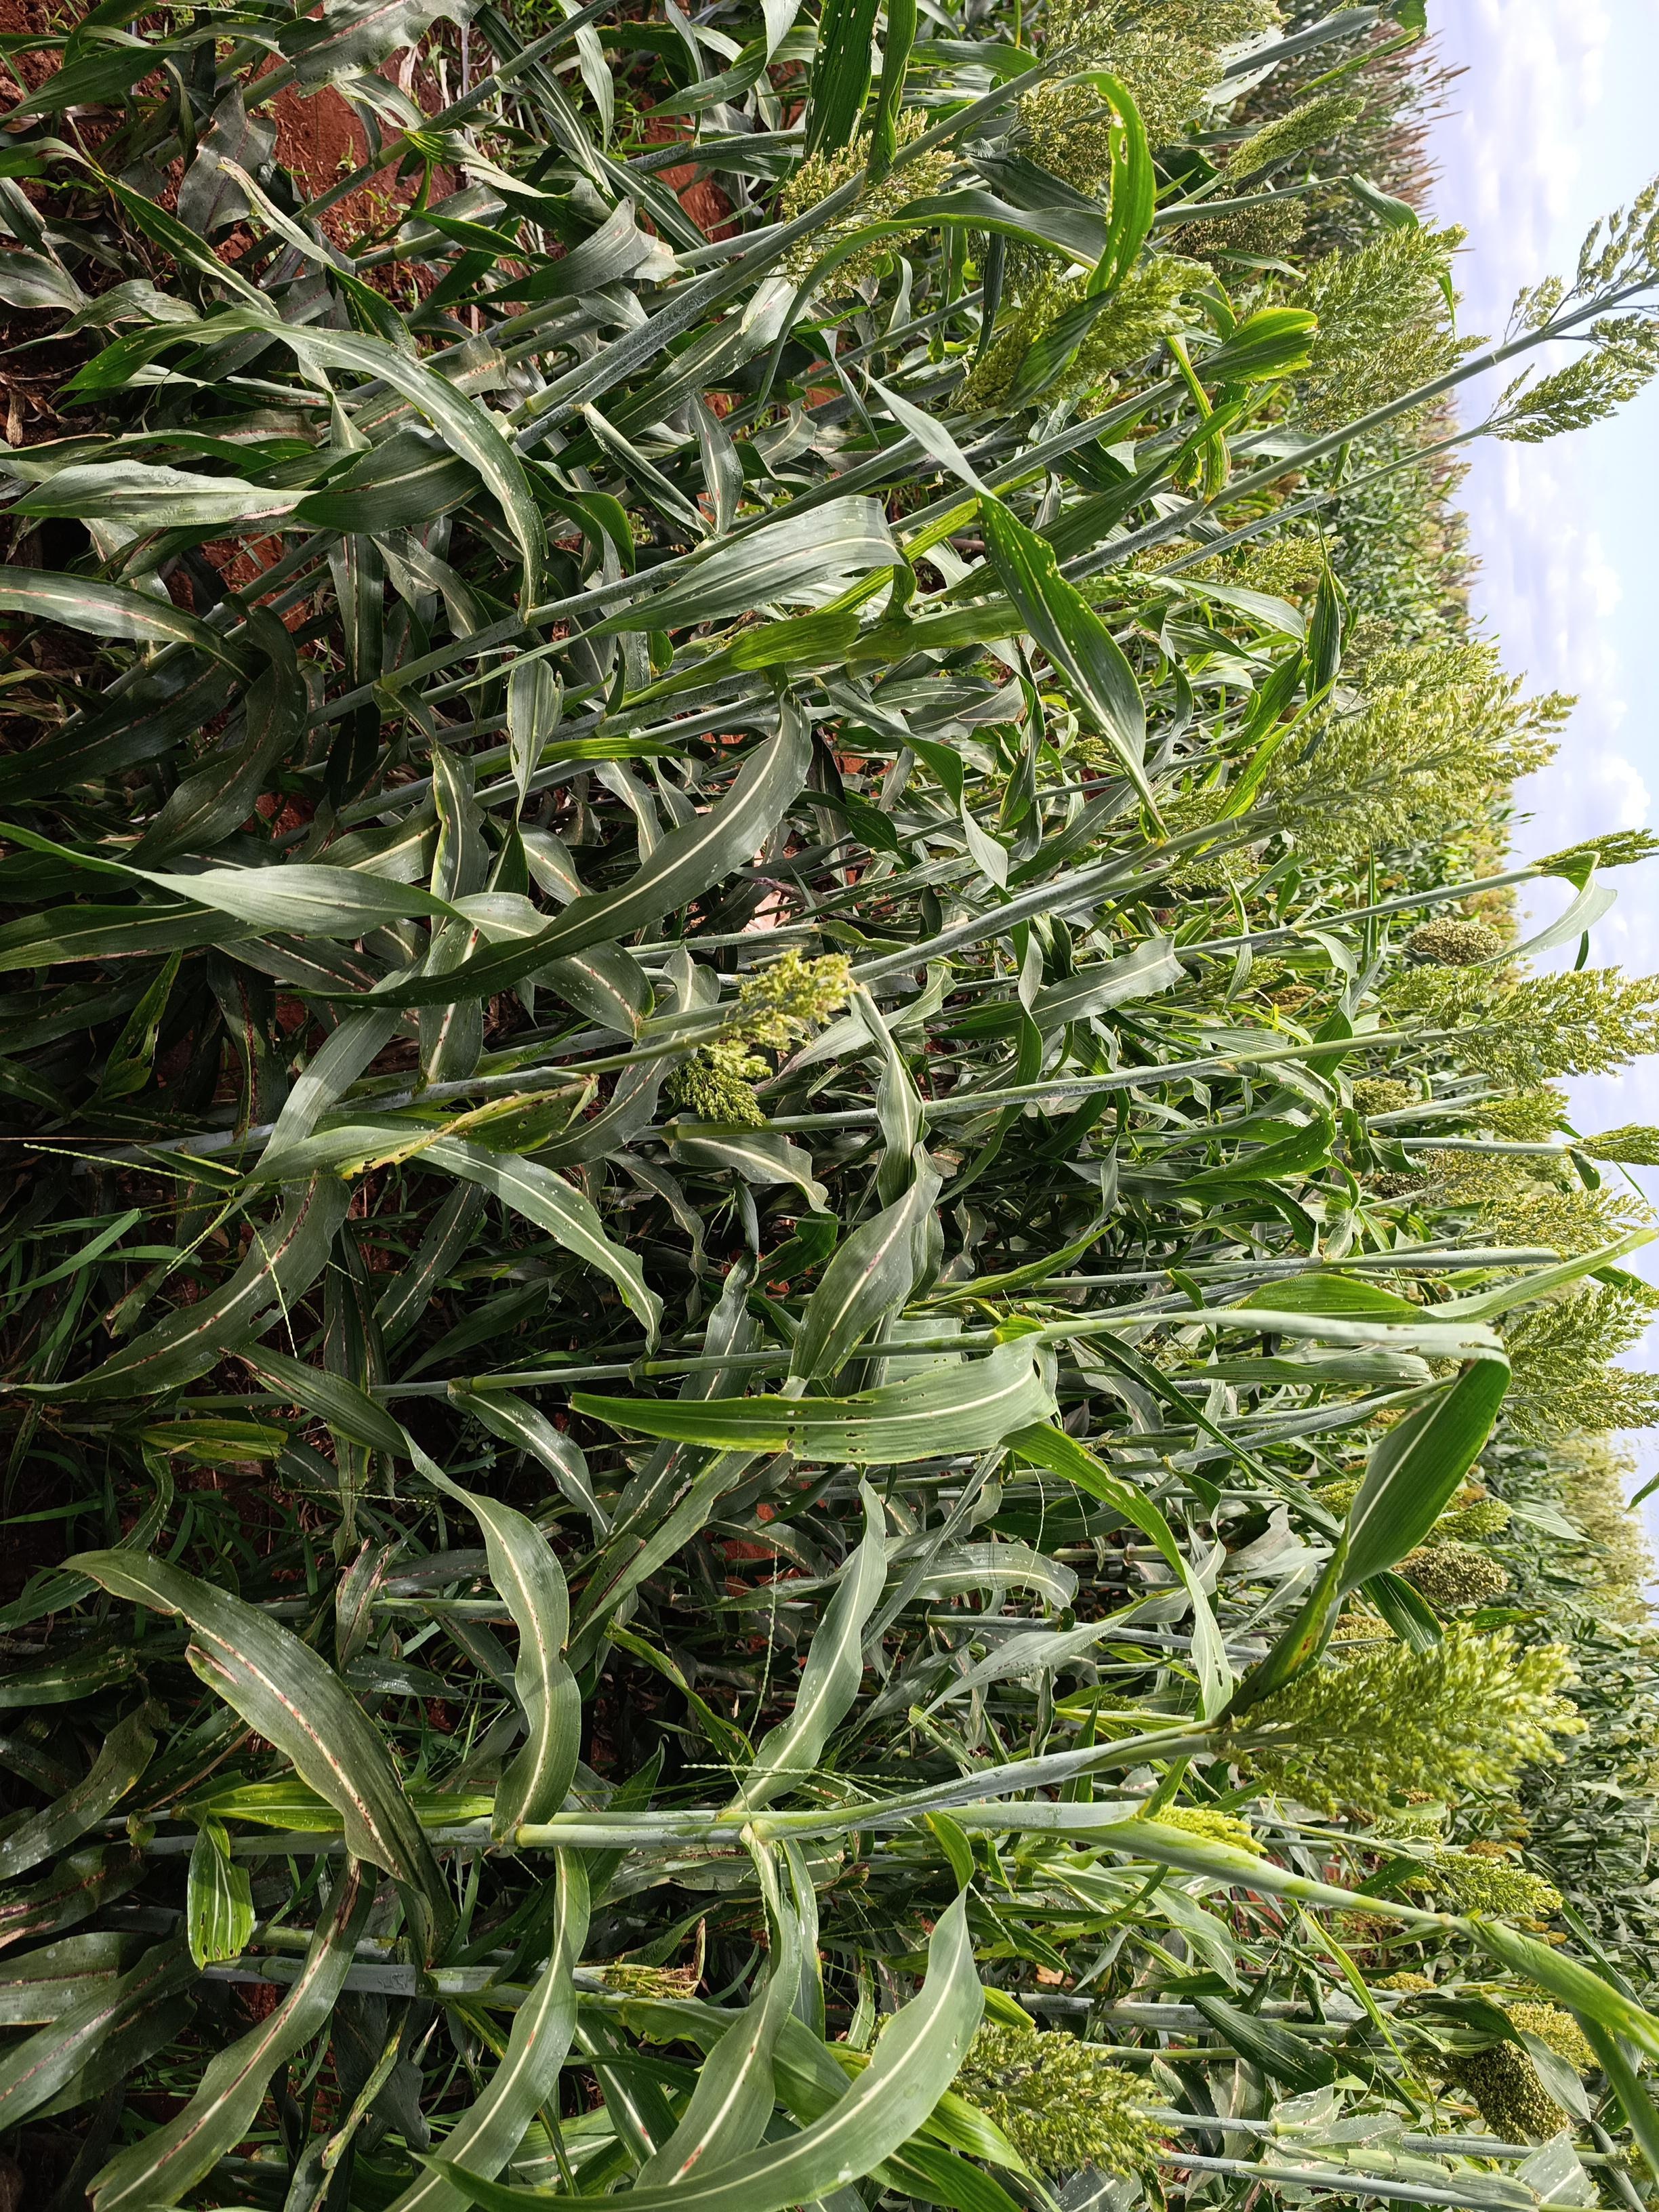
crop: sorghum
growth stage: flowering
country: Kenya
